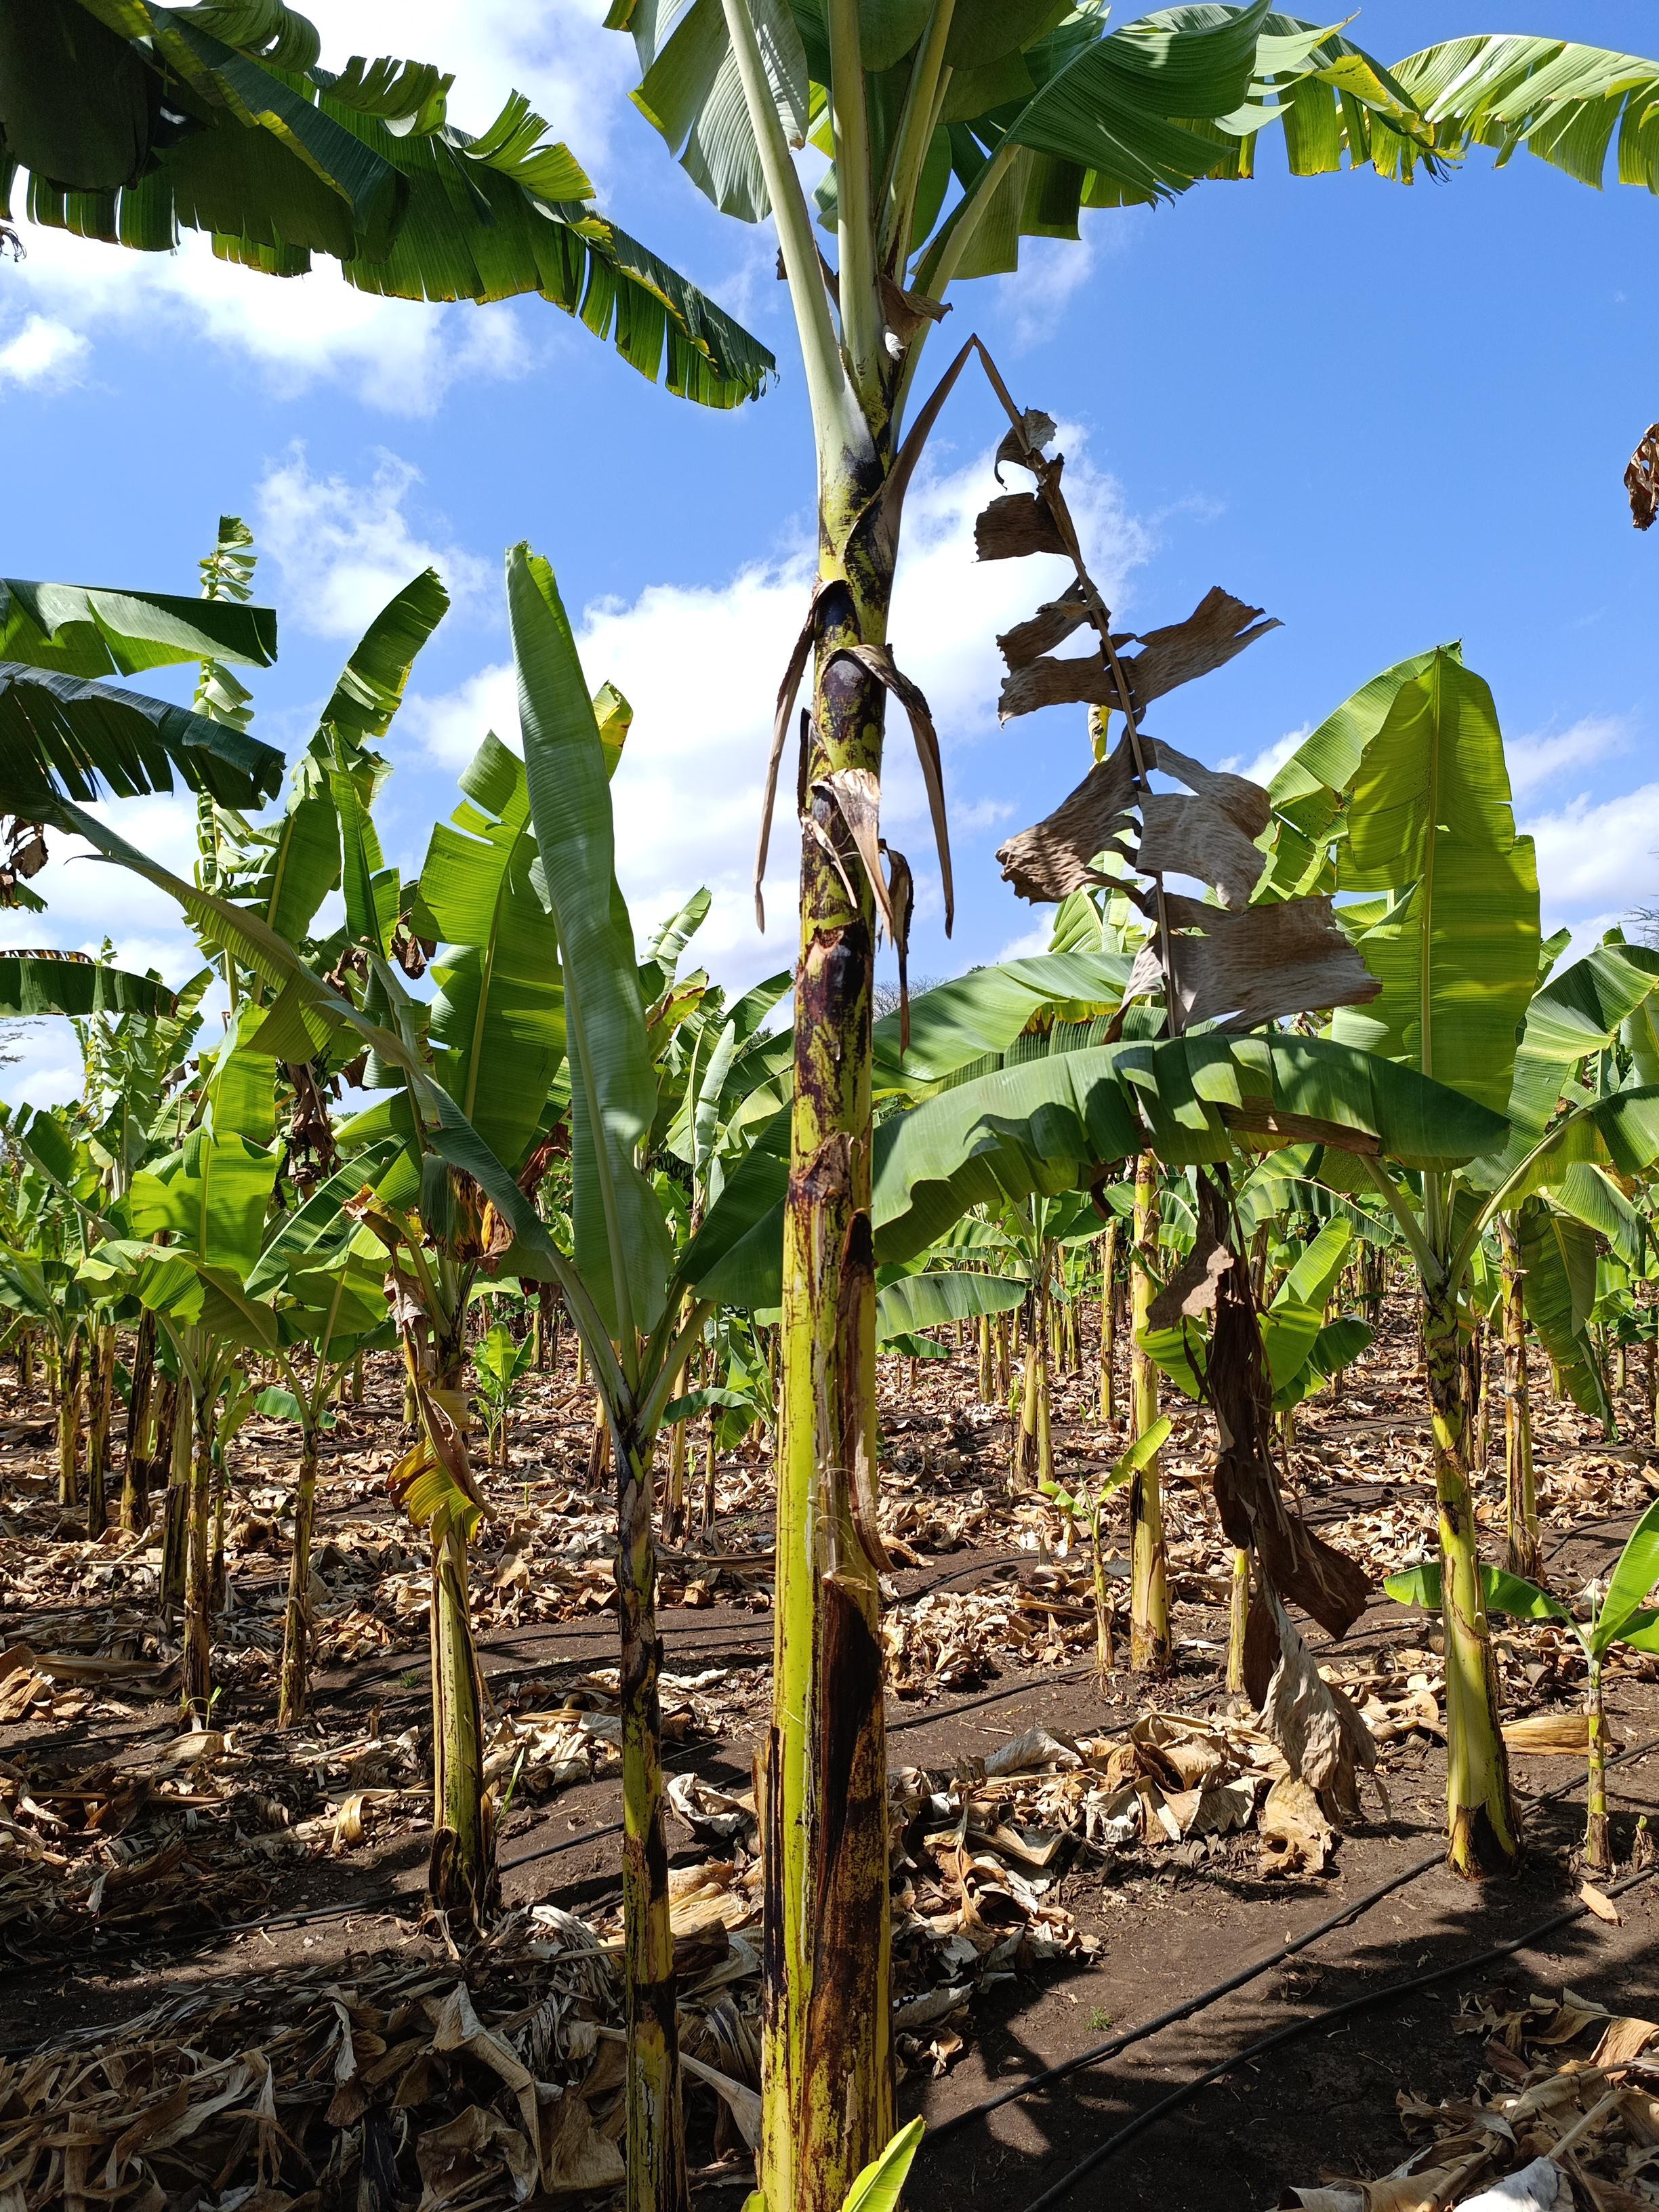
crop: banana
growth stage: vegetative
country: Tanzania
